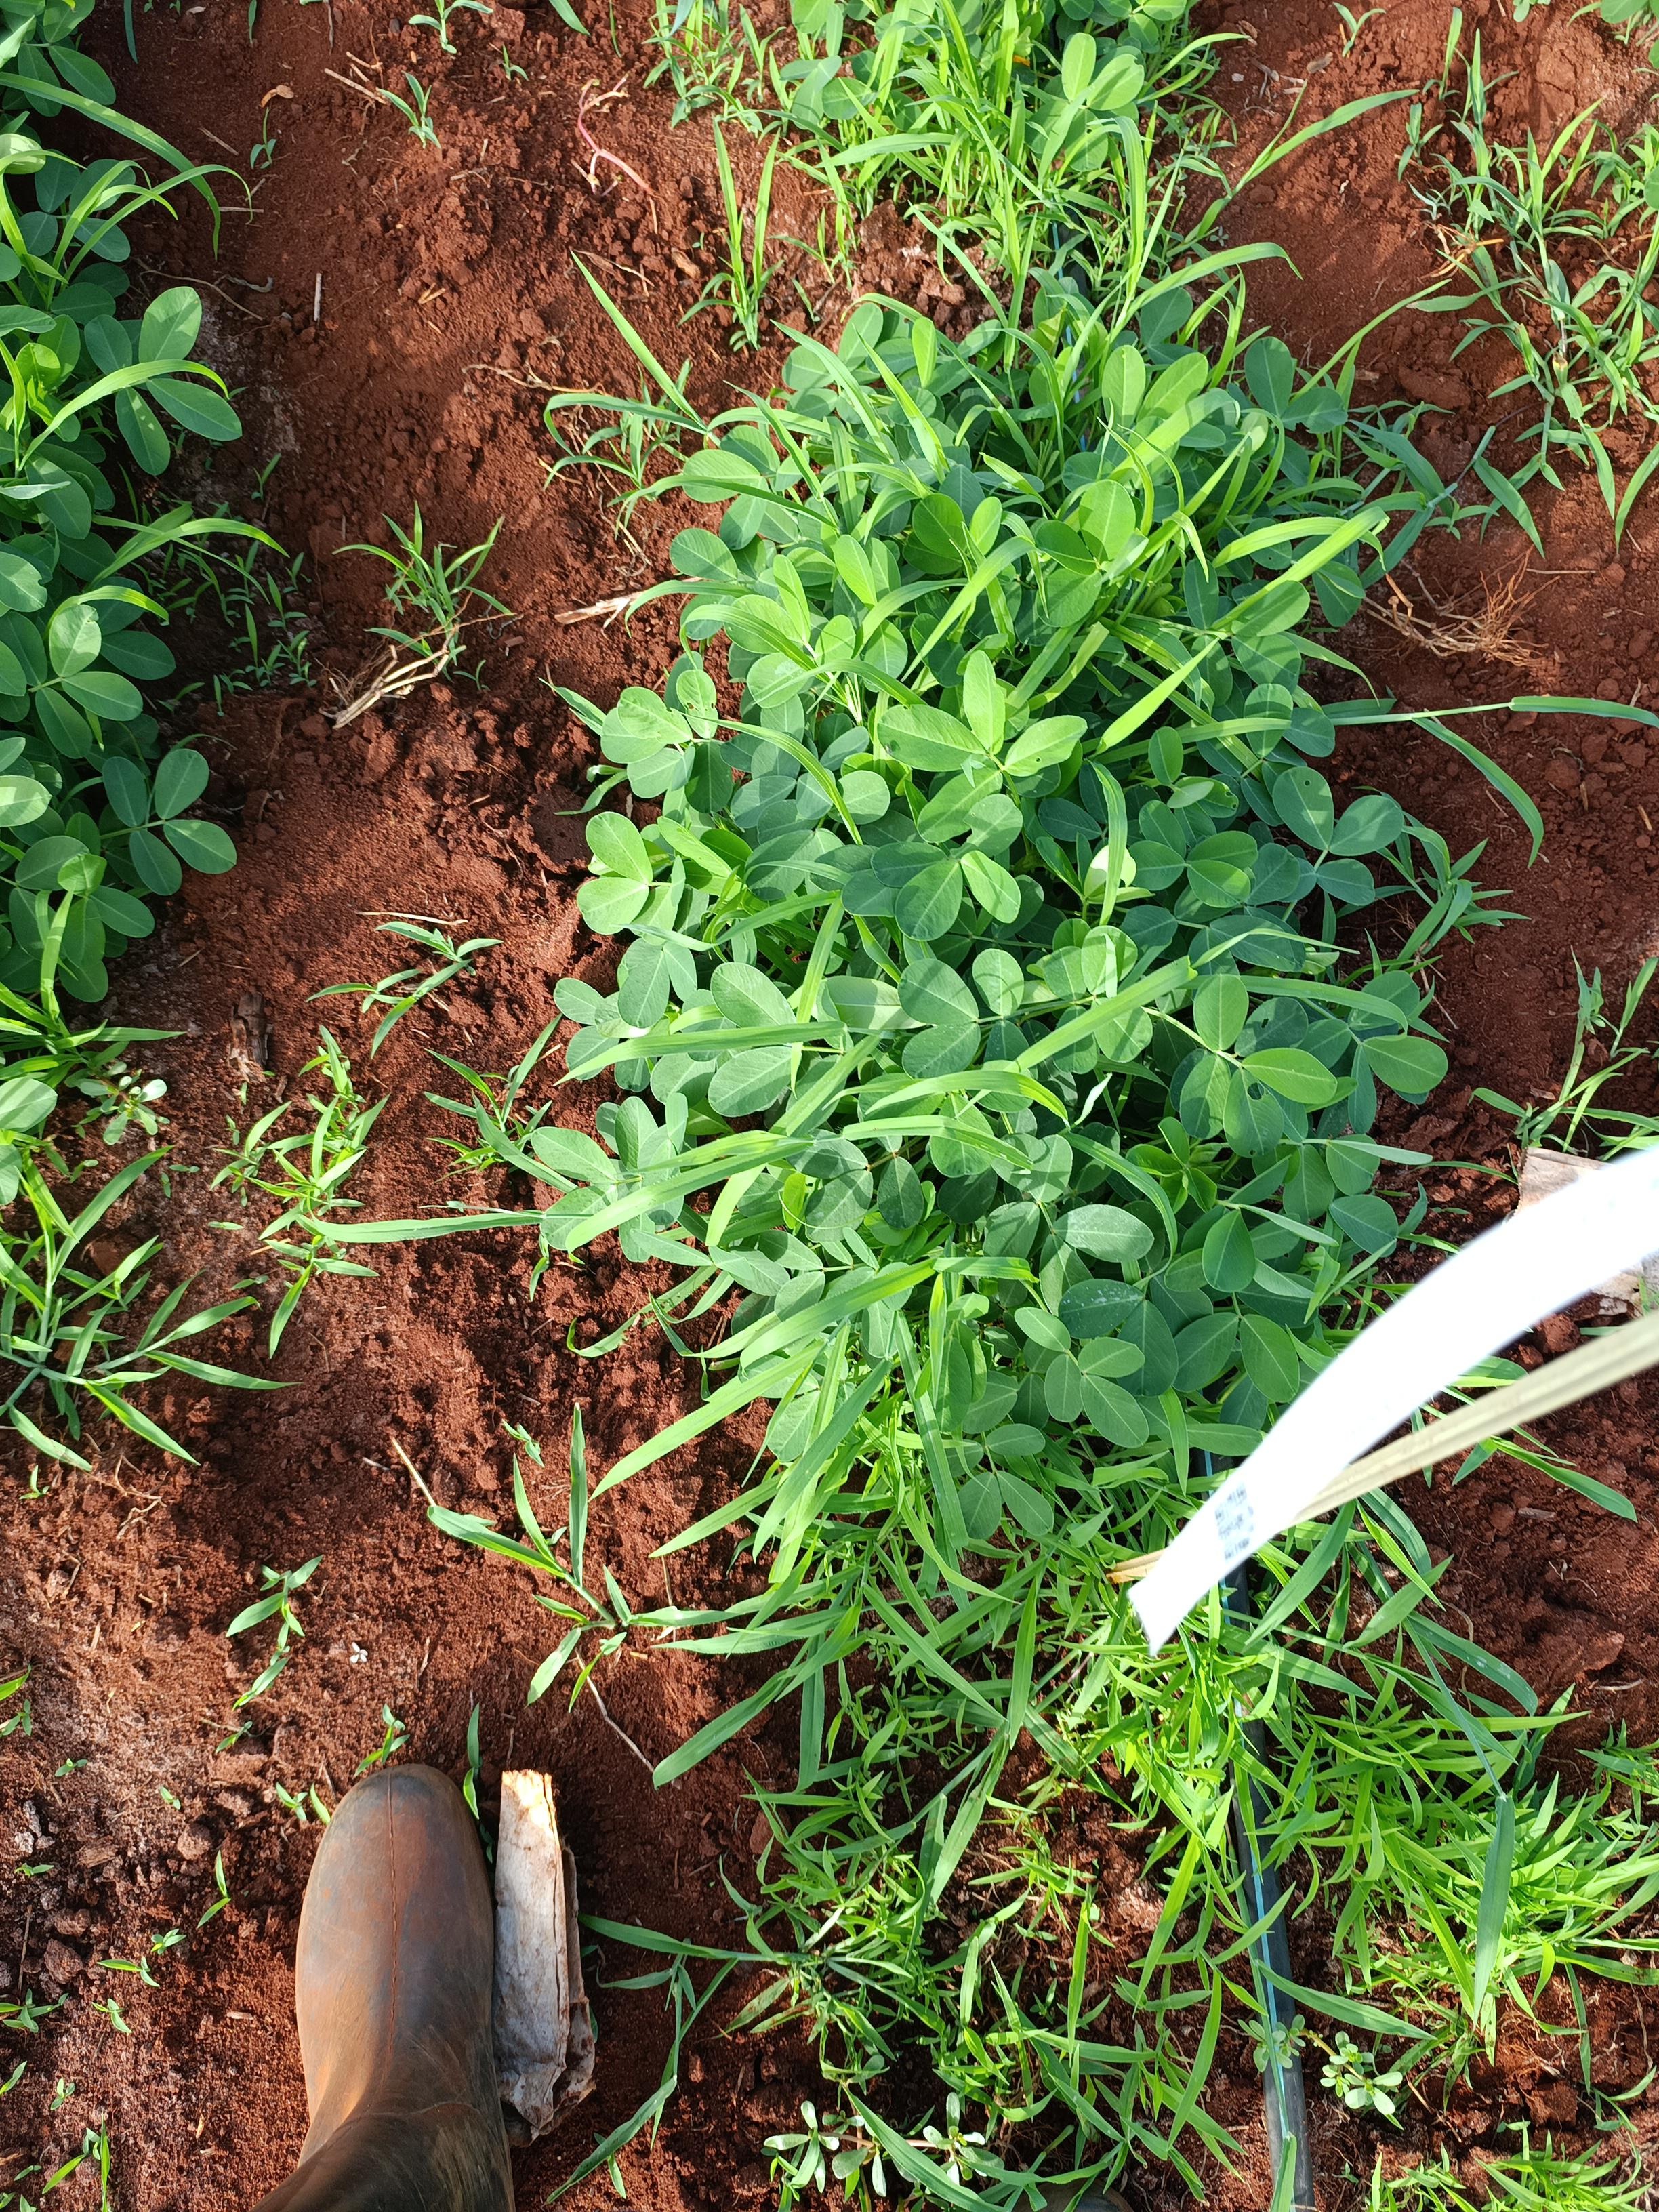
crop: groundnut
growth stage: flowering
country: Kenya
